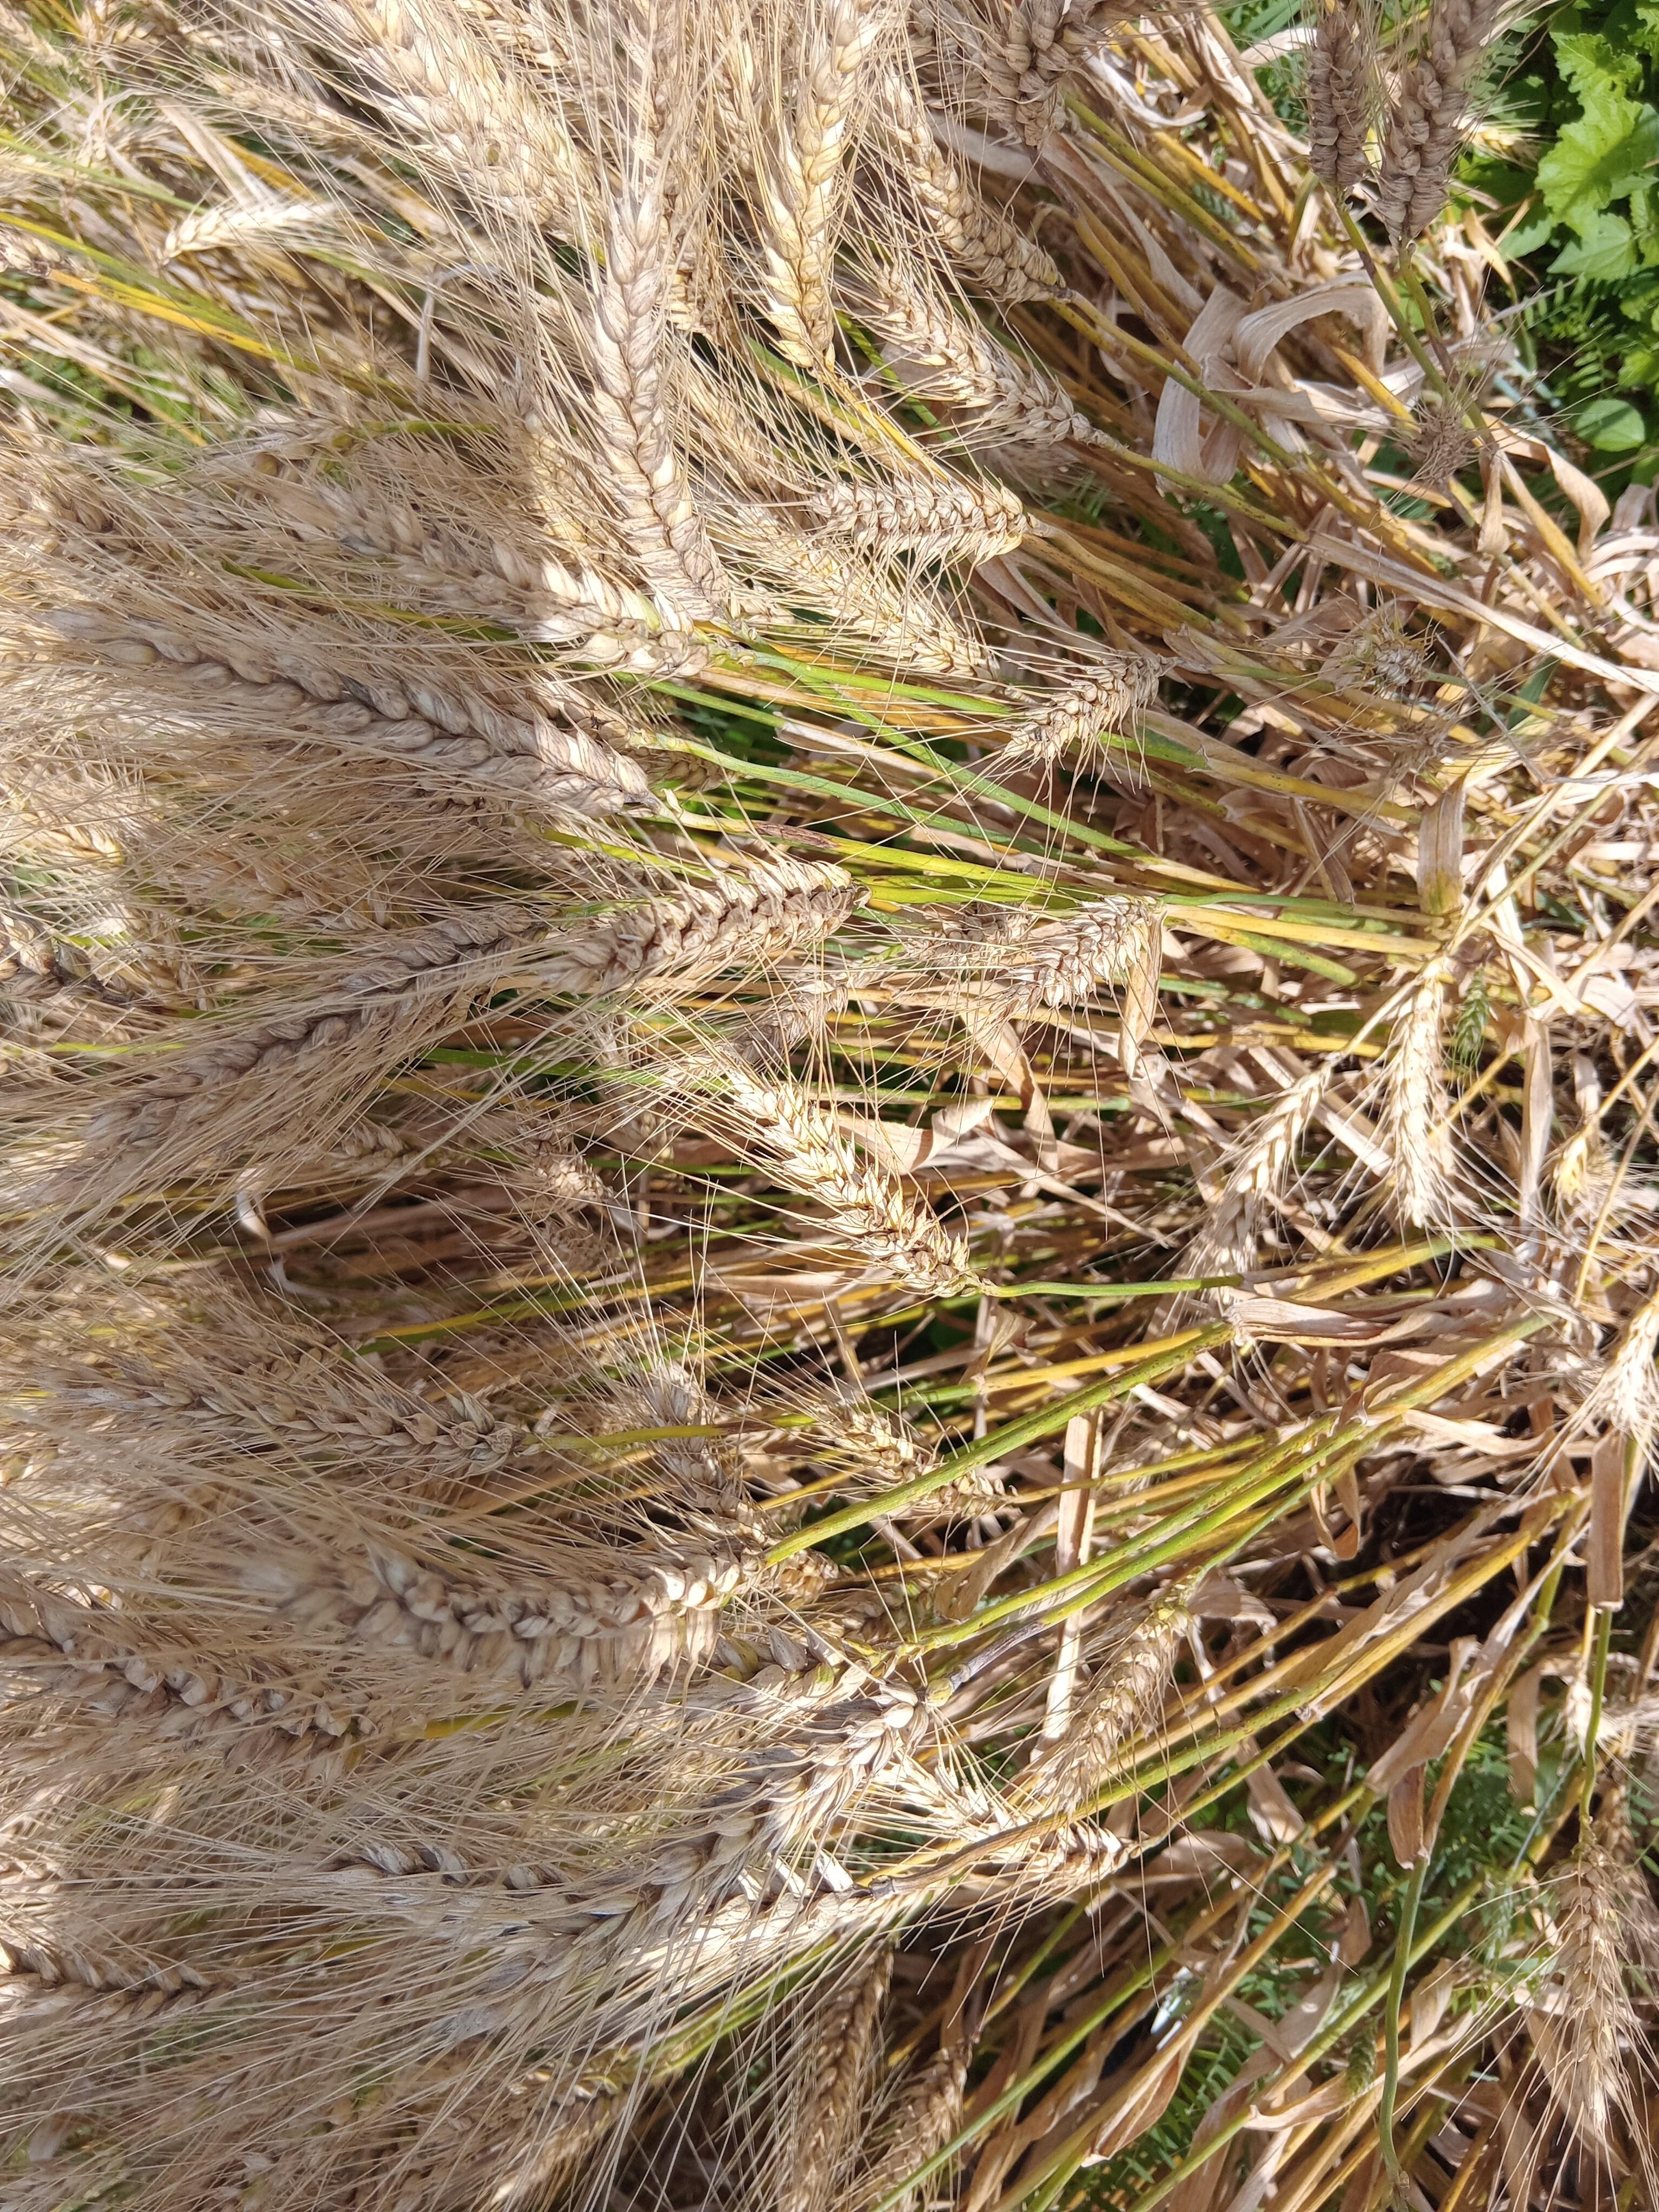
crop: wheat
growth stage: maturity
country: Kenya
